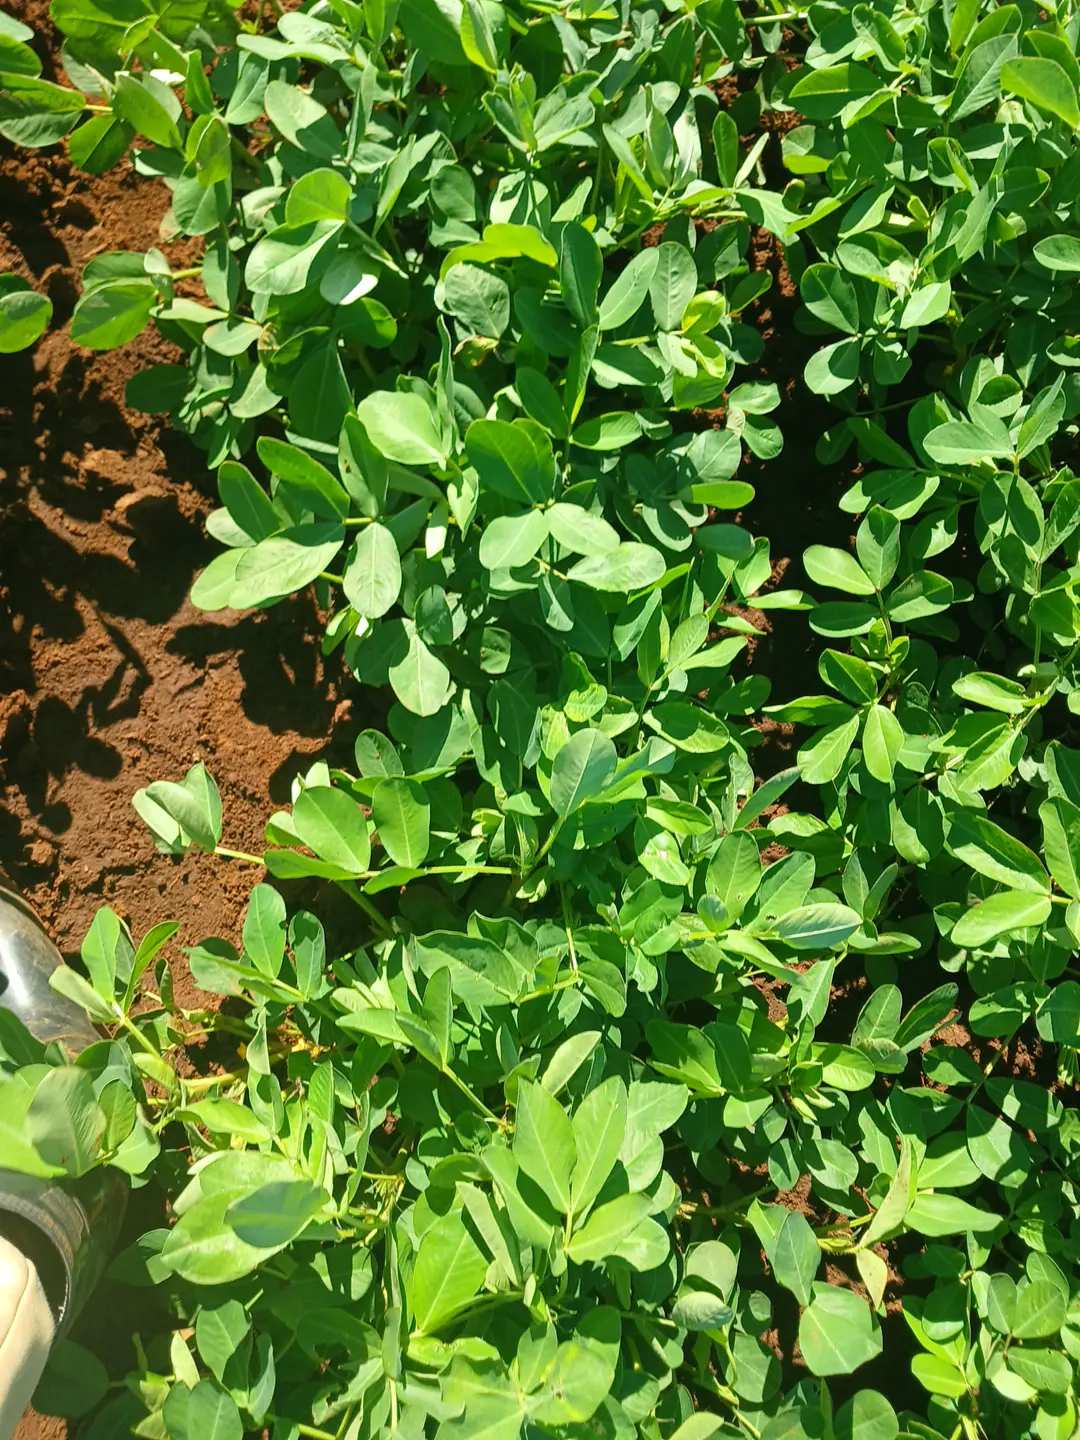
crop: groundnut
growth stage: flowering
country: Kenya
